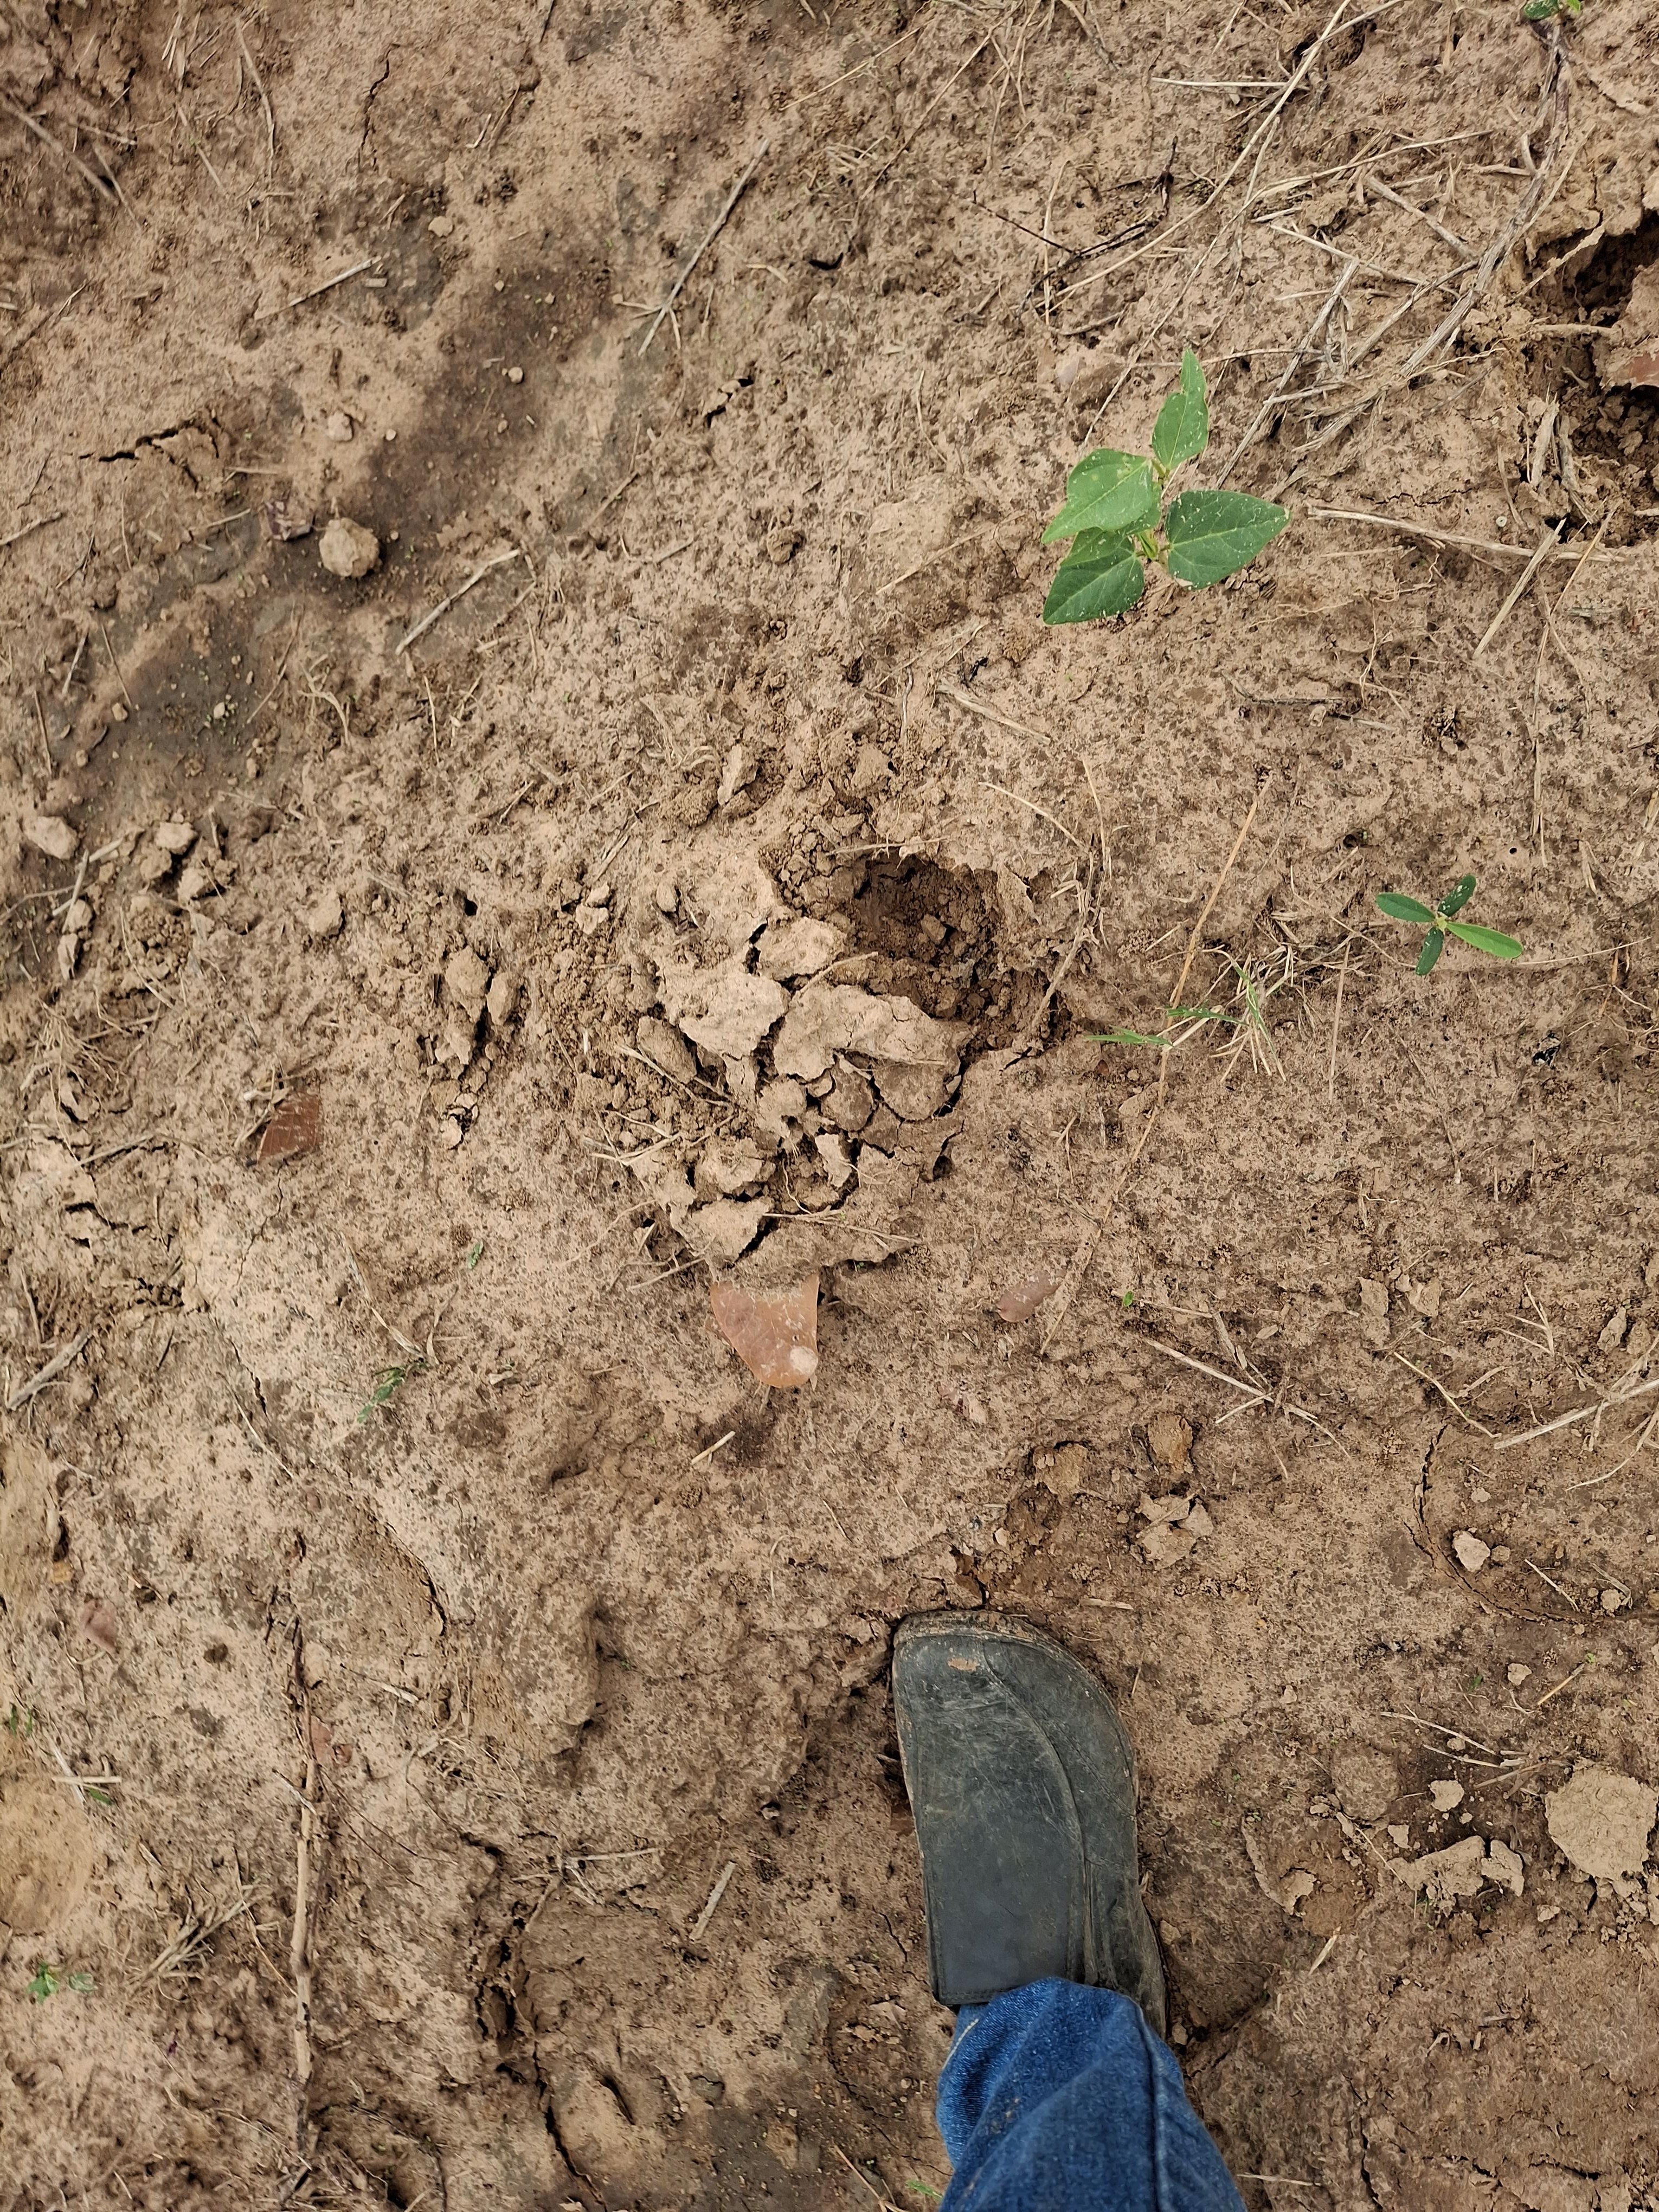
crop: cowpea
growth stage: emergence
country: Nigeria
